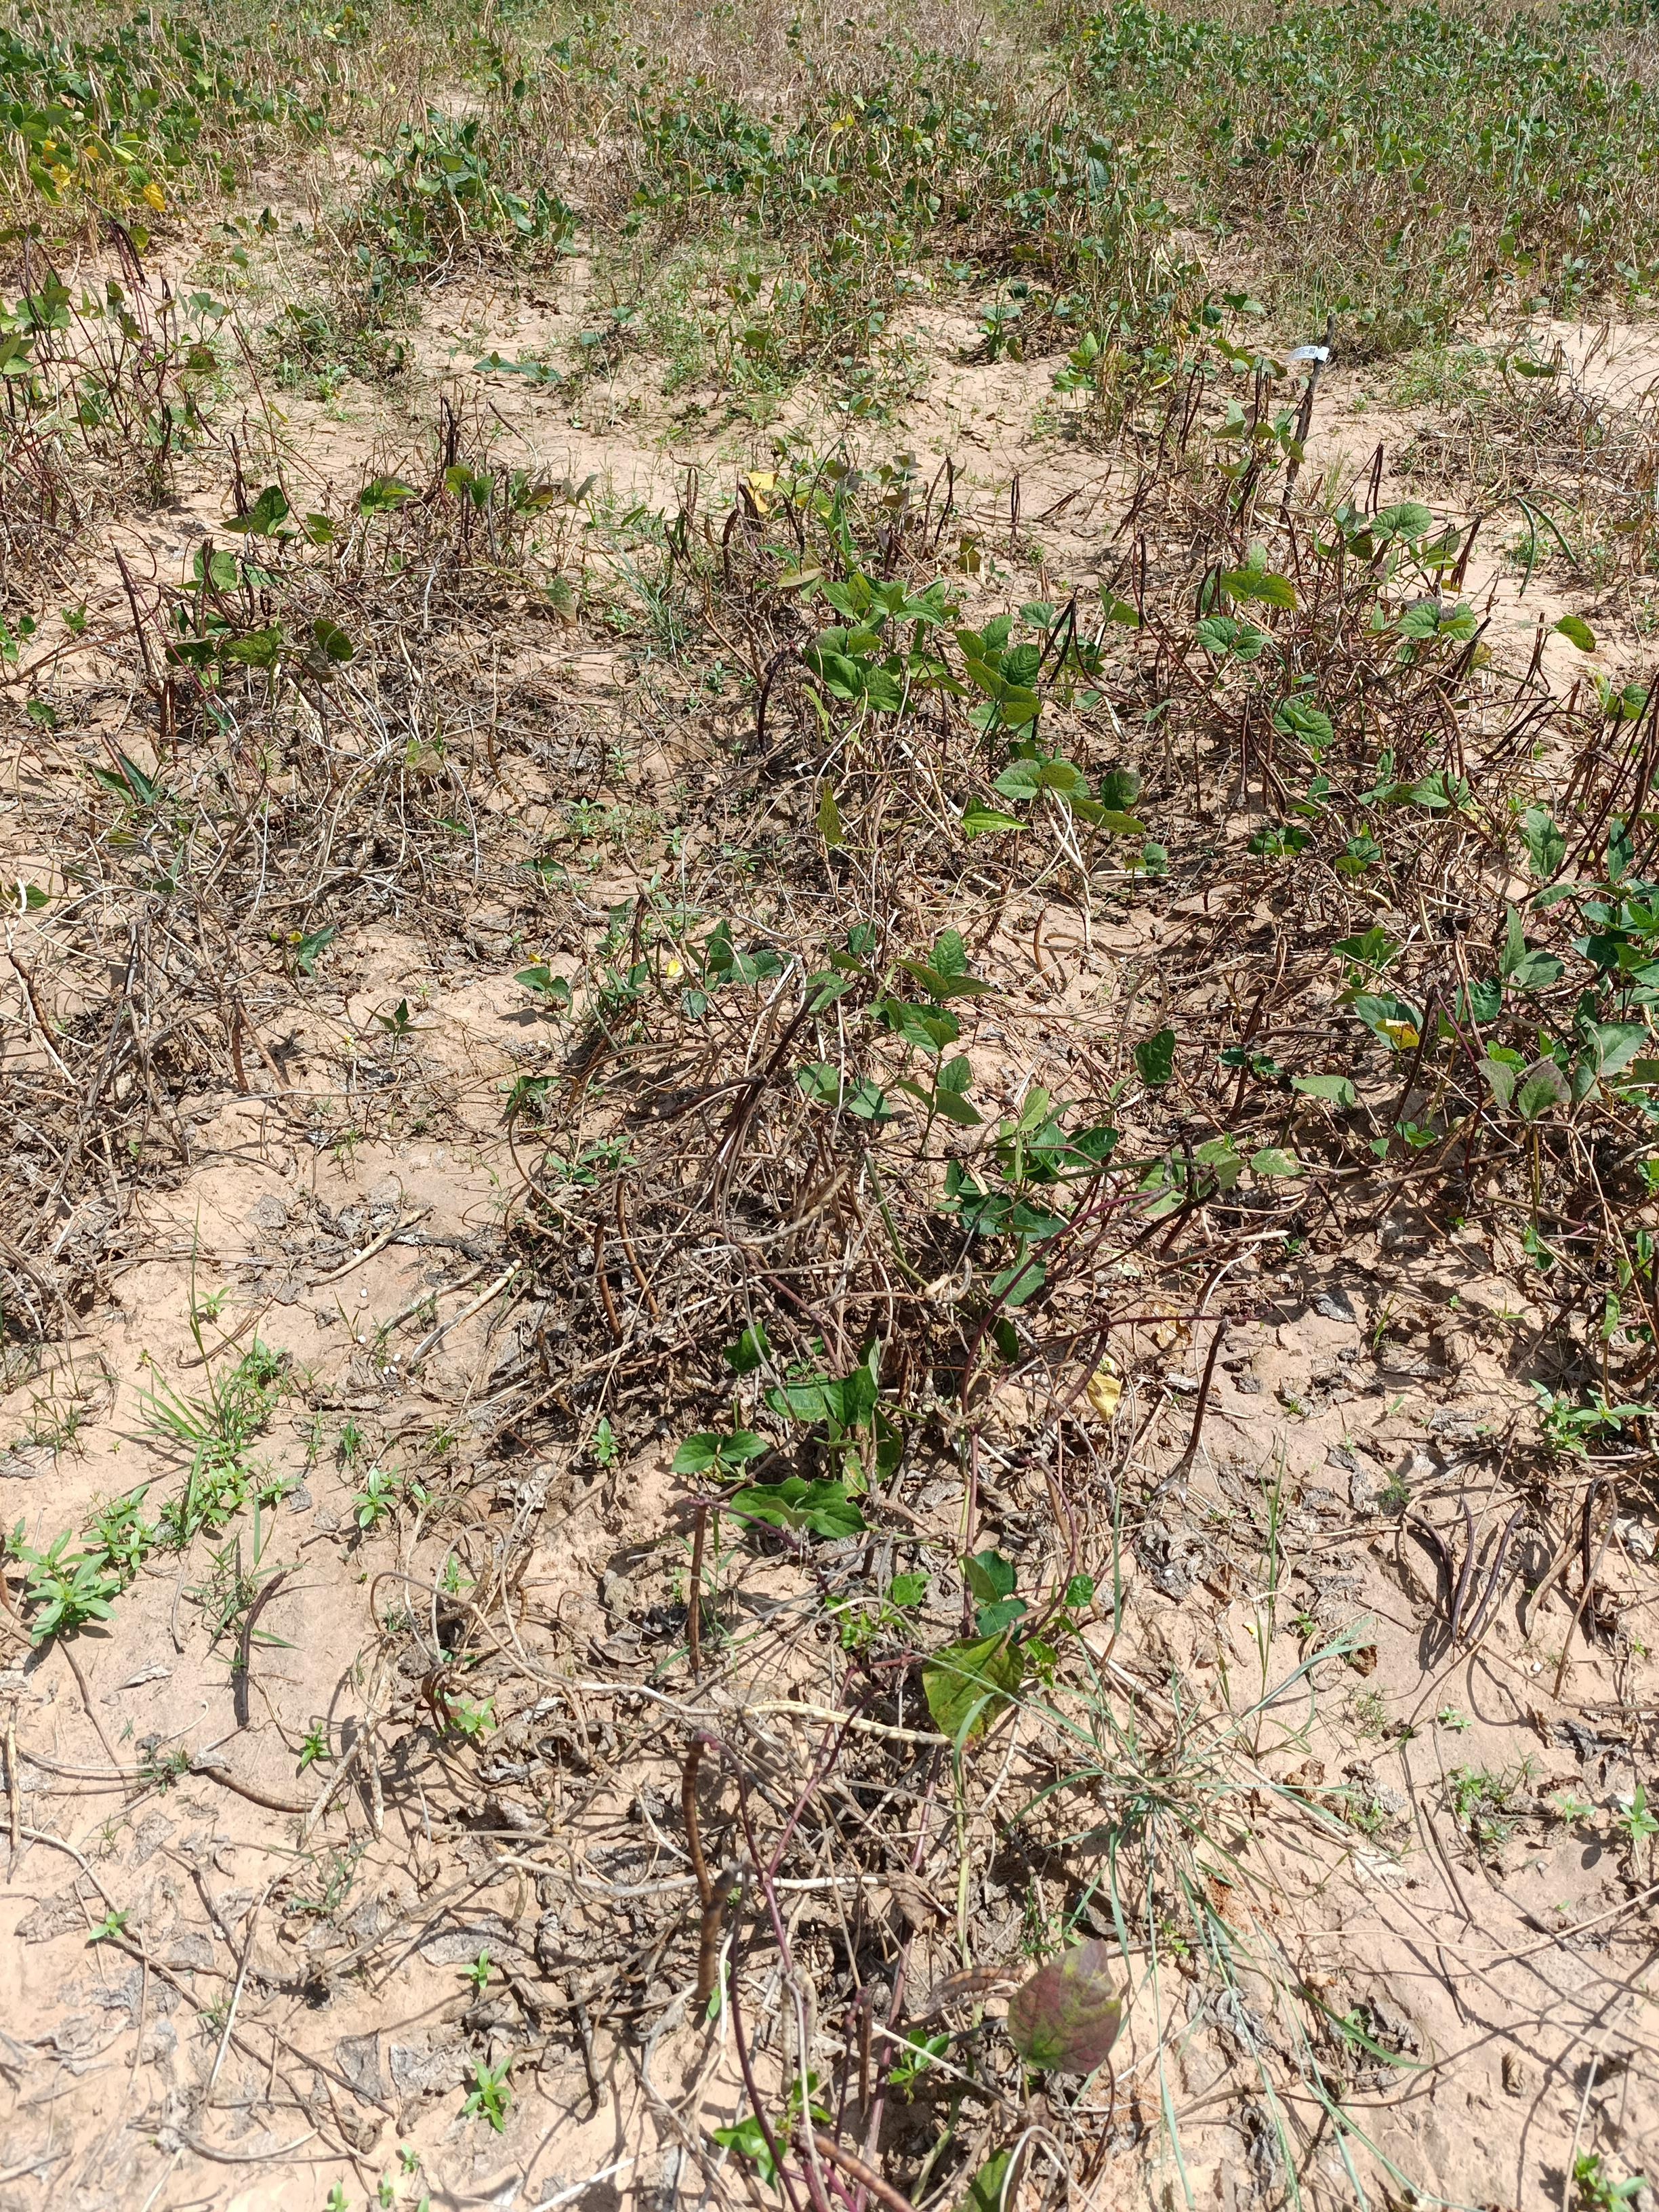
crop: cowpea
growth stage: maturity
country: Nigeria
